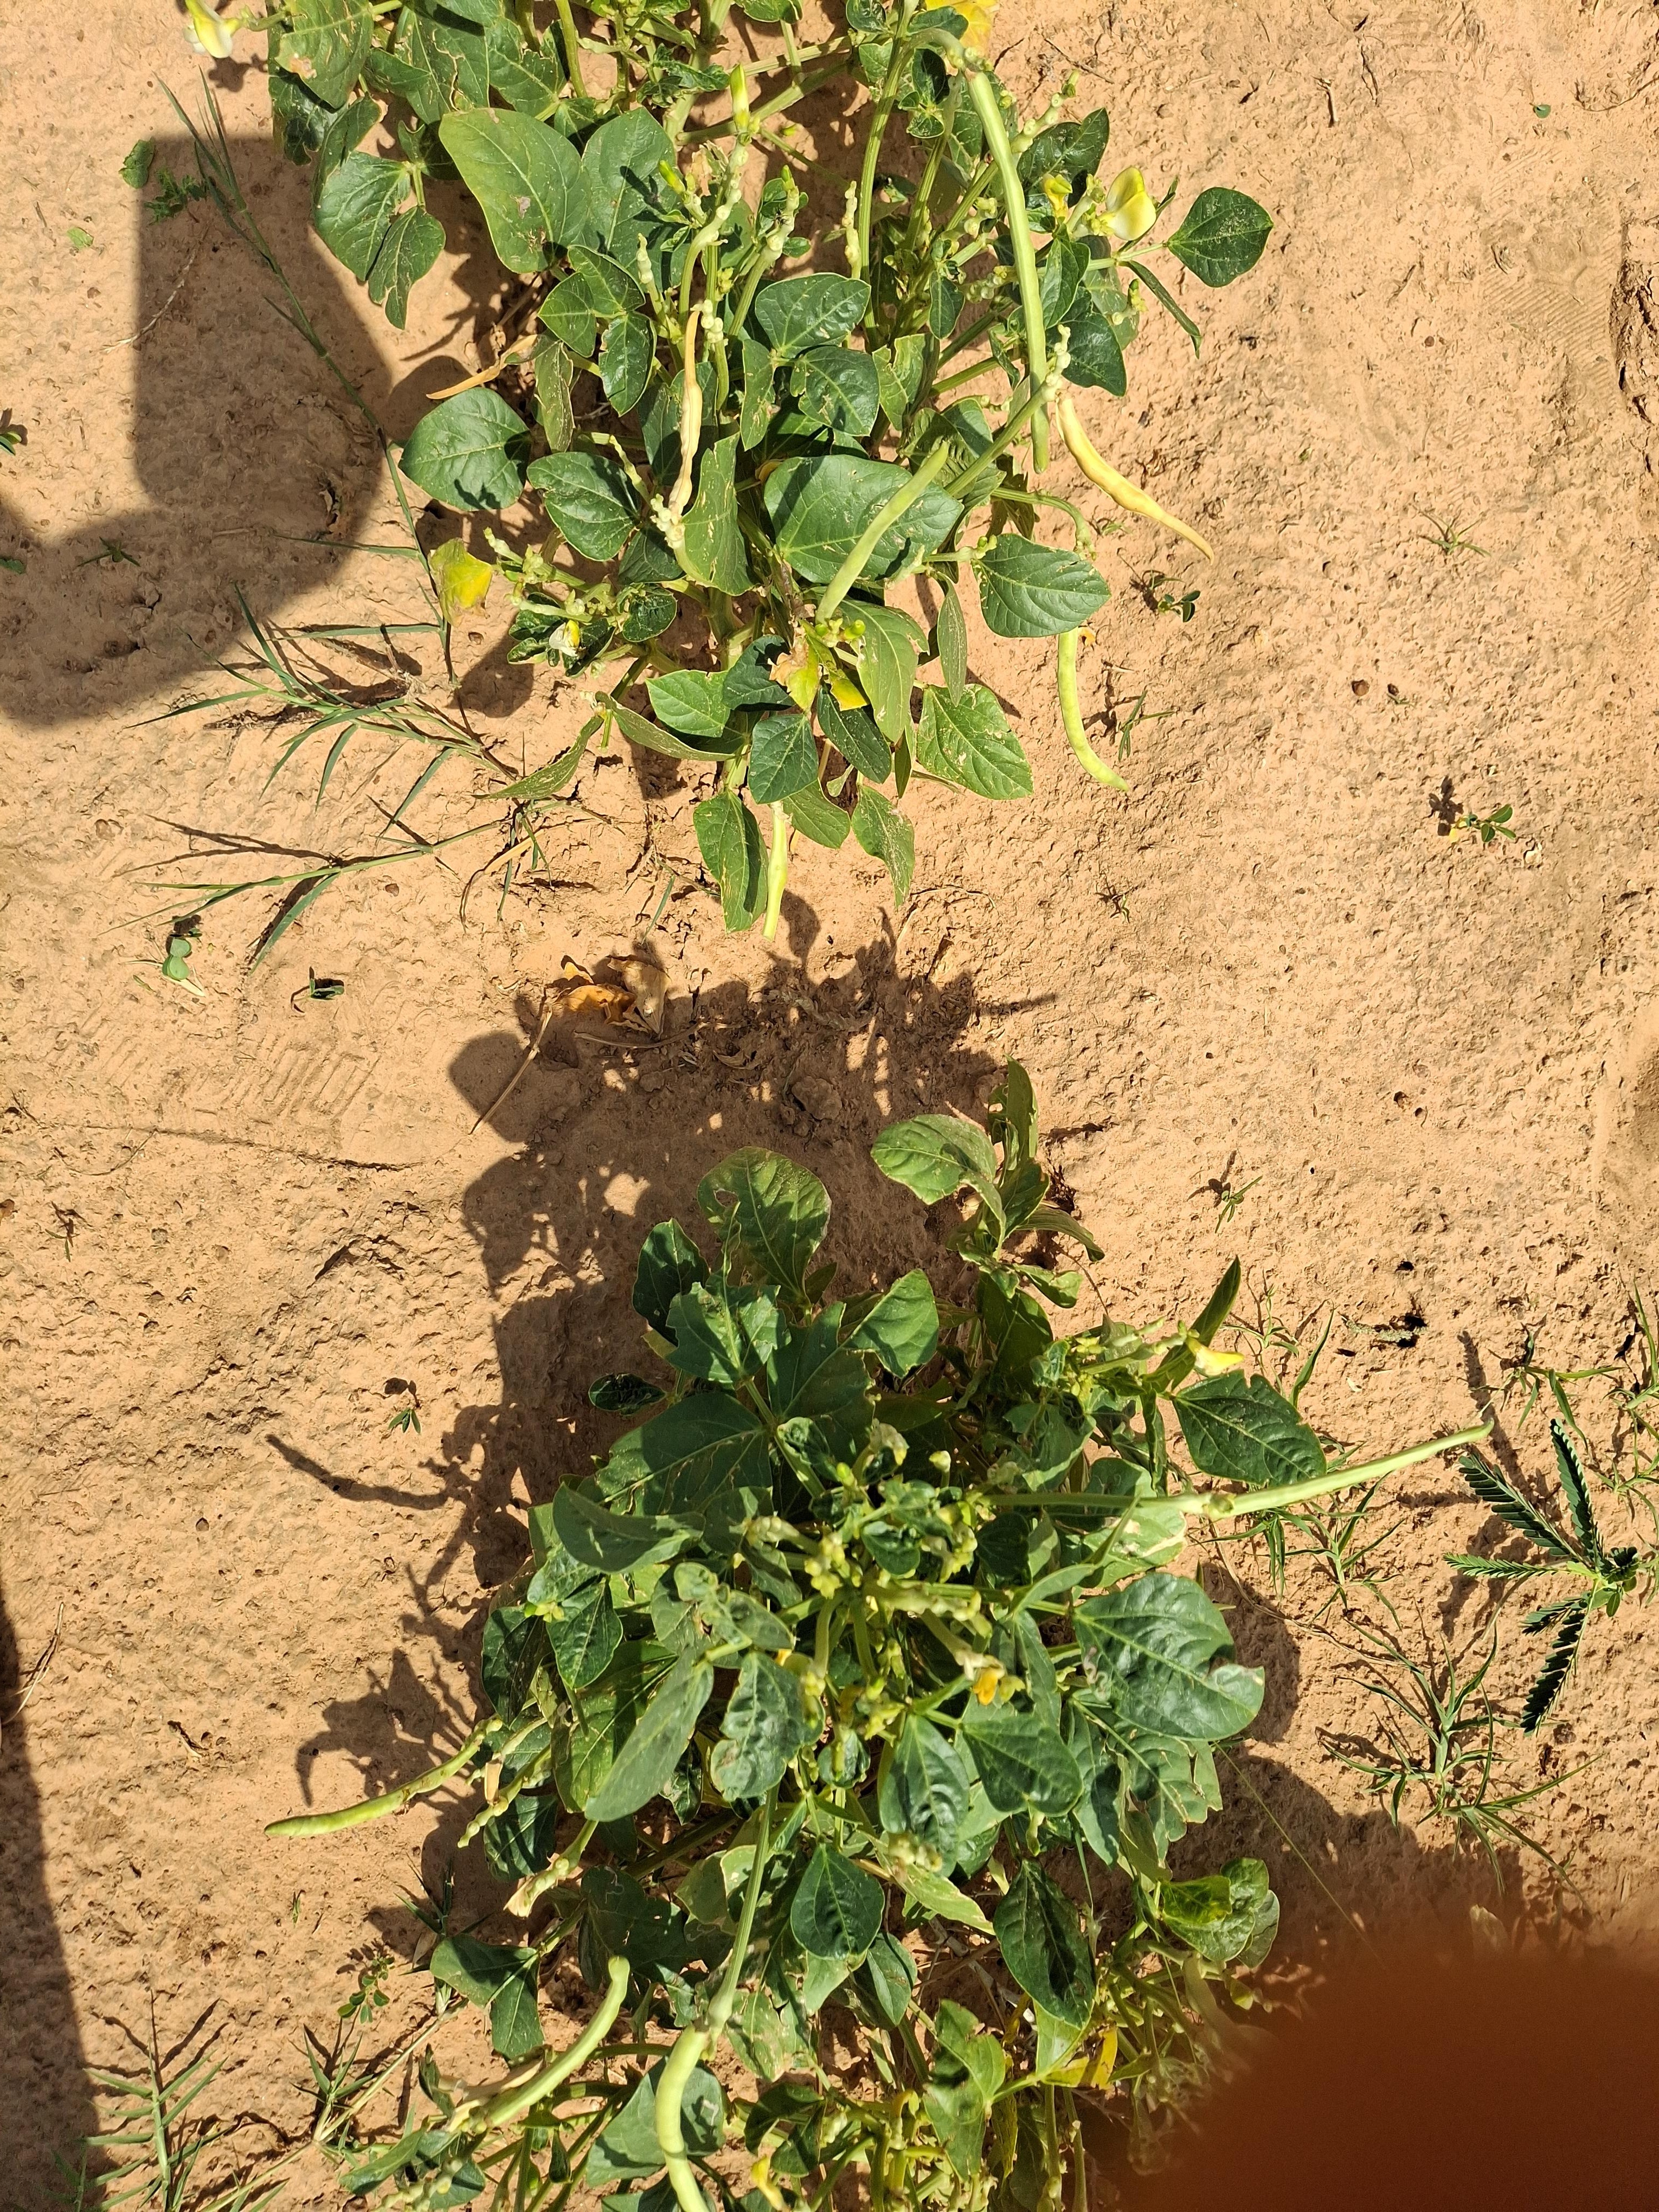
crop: cowpea
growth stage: harvest maturity
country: Nigeria
